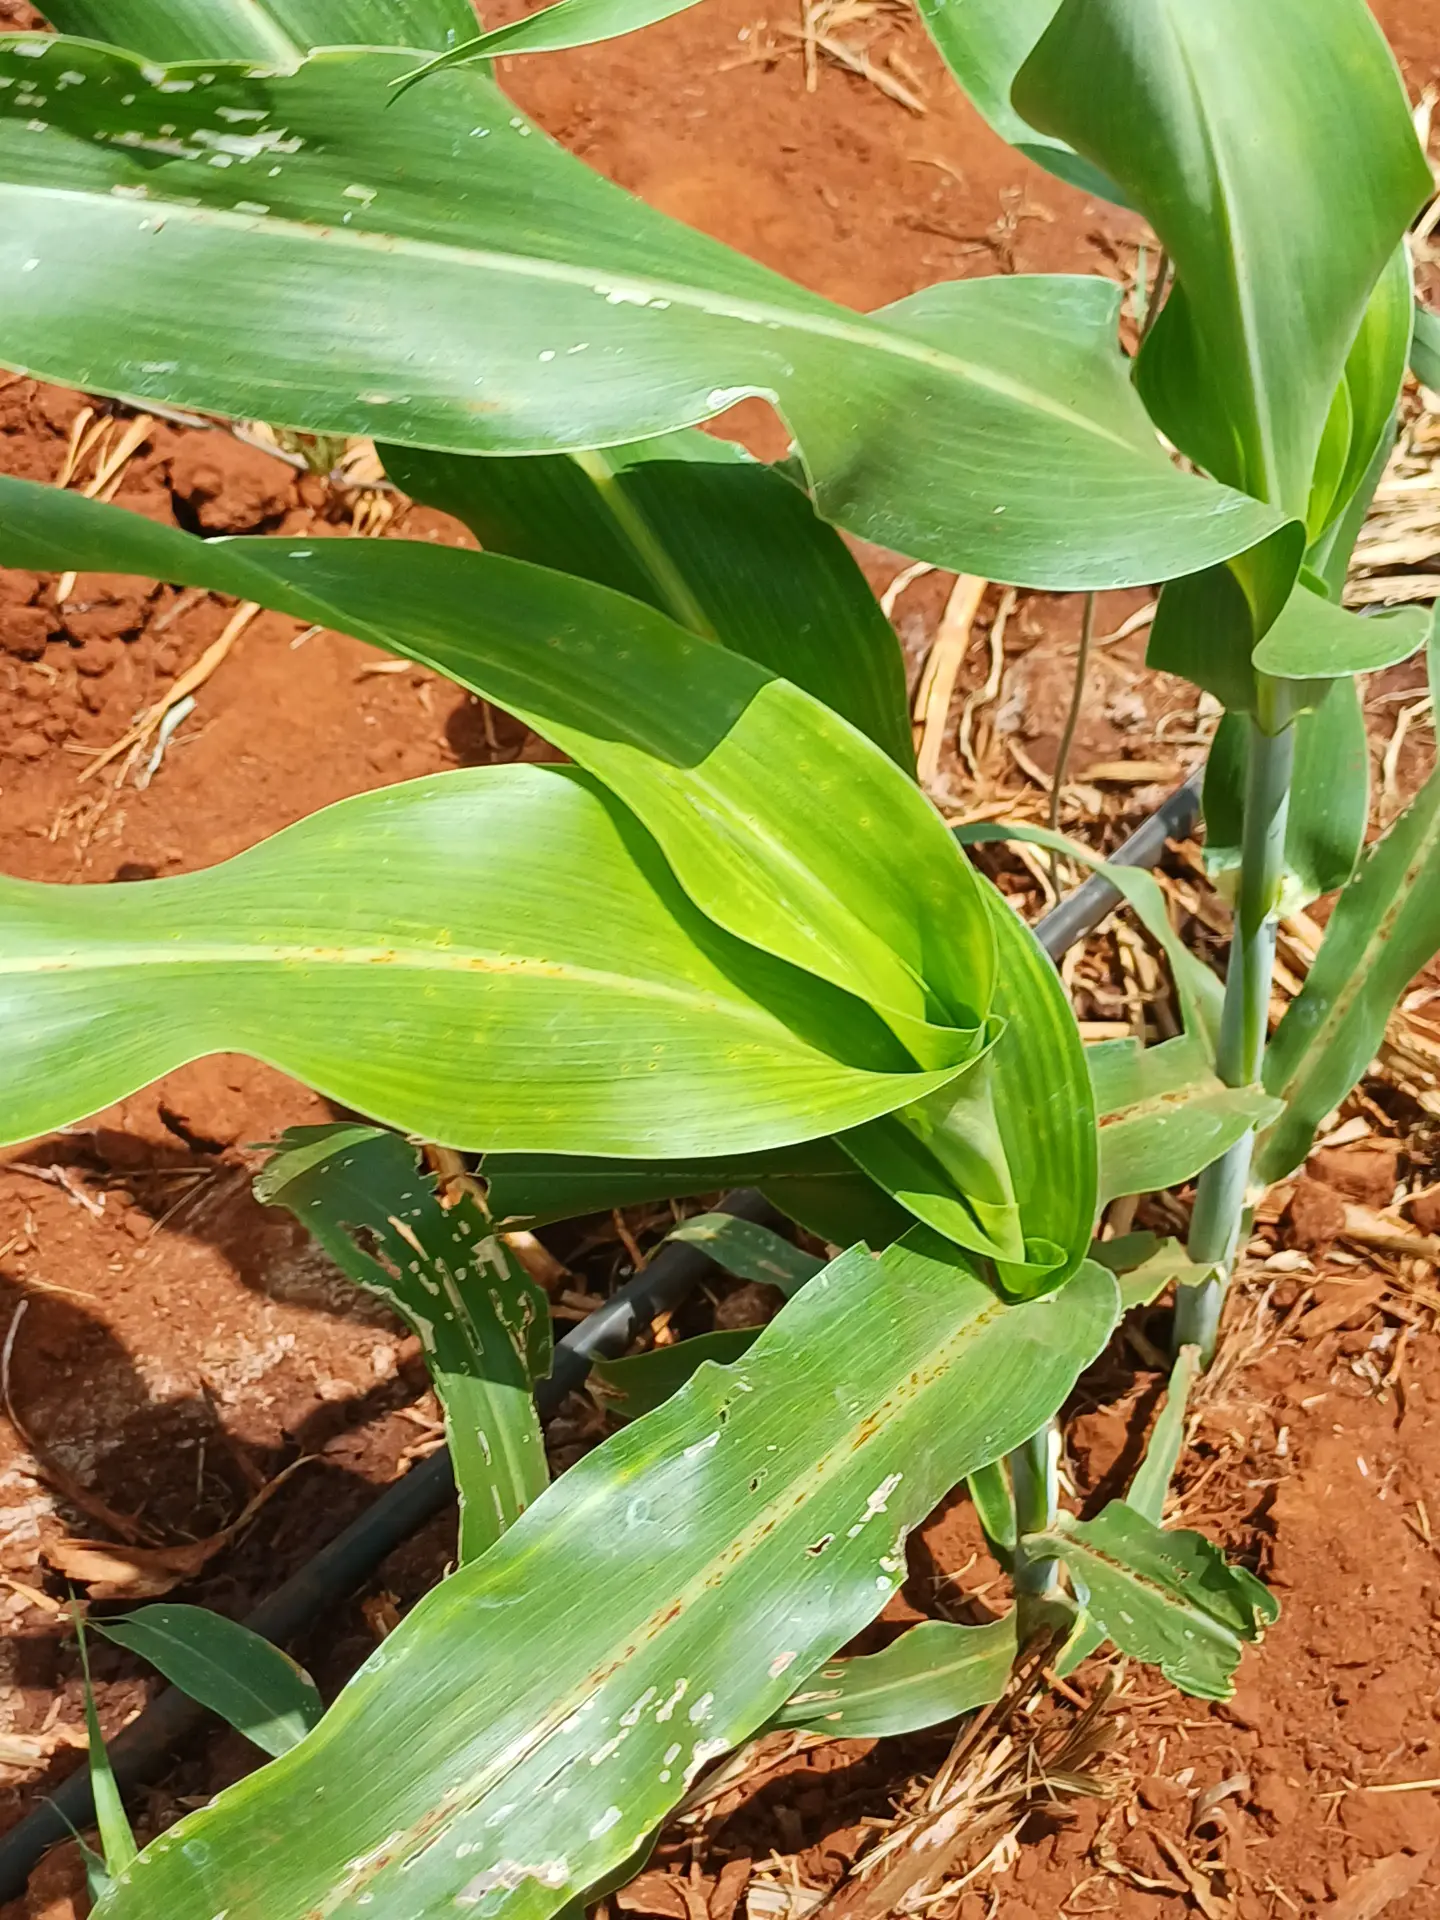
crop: sorghum
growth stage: vegetative
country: Kenya
